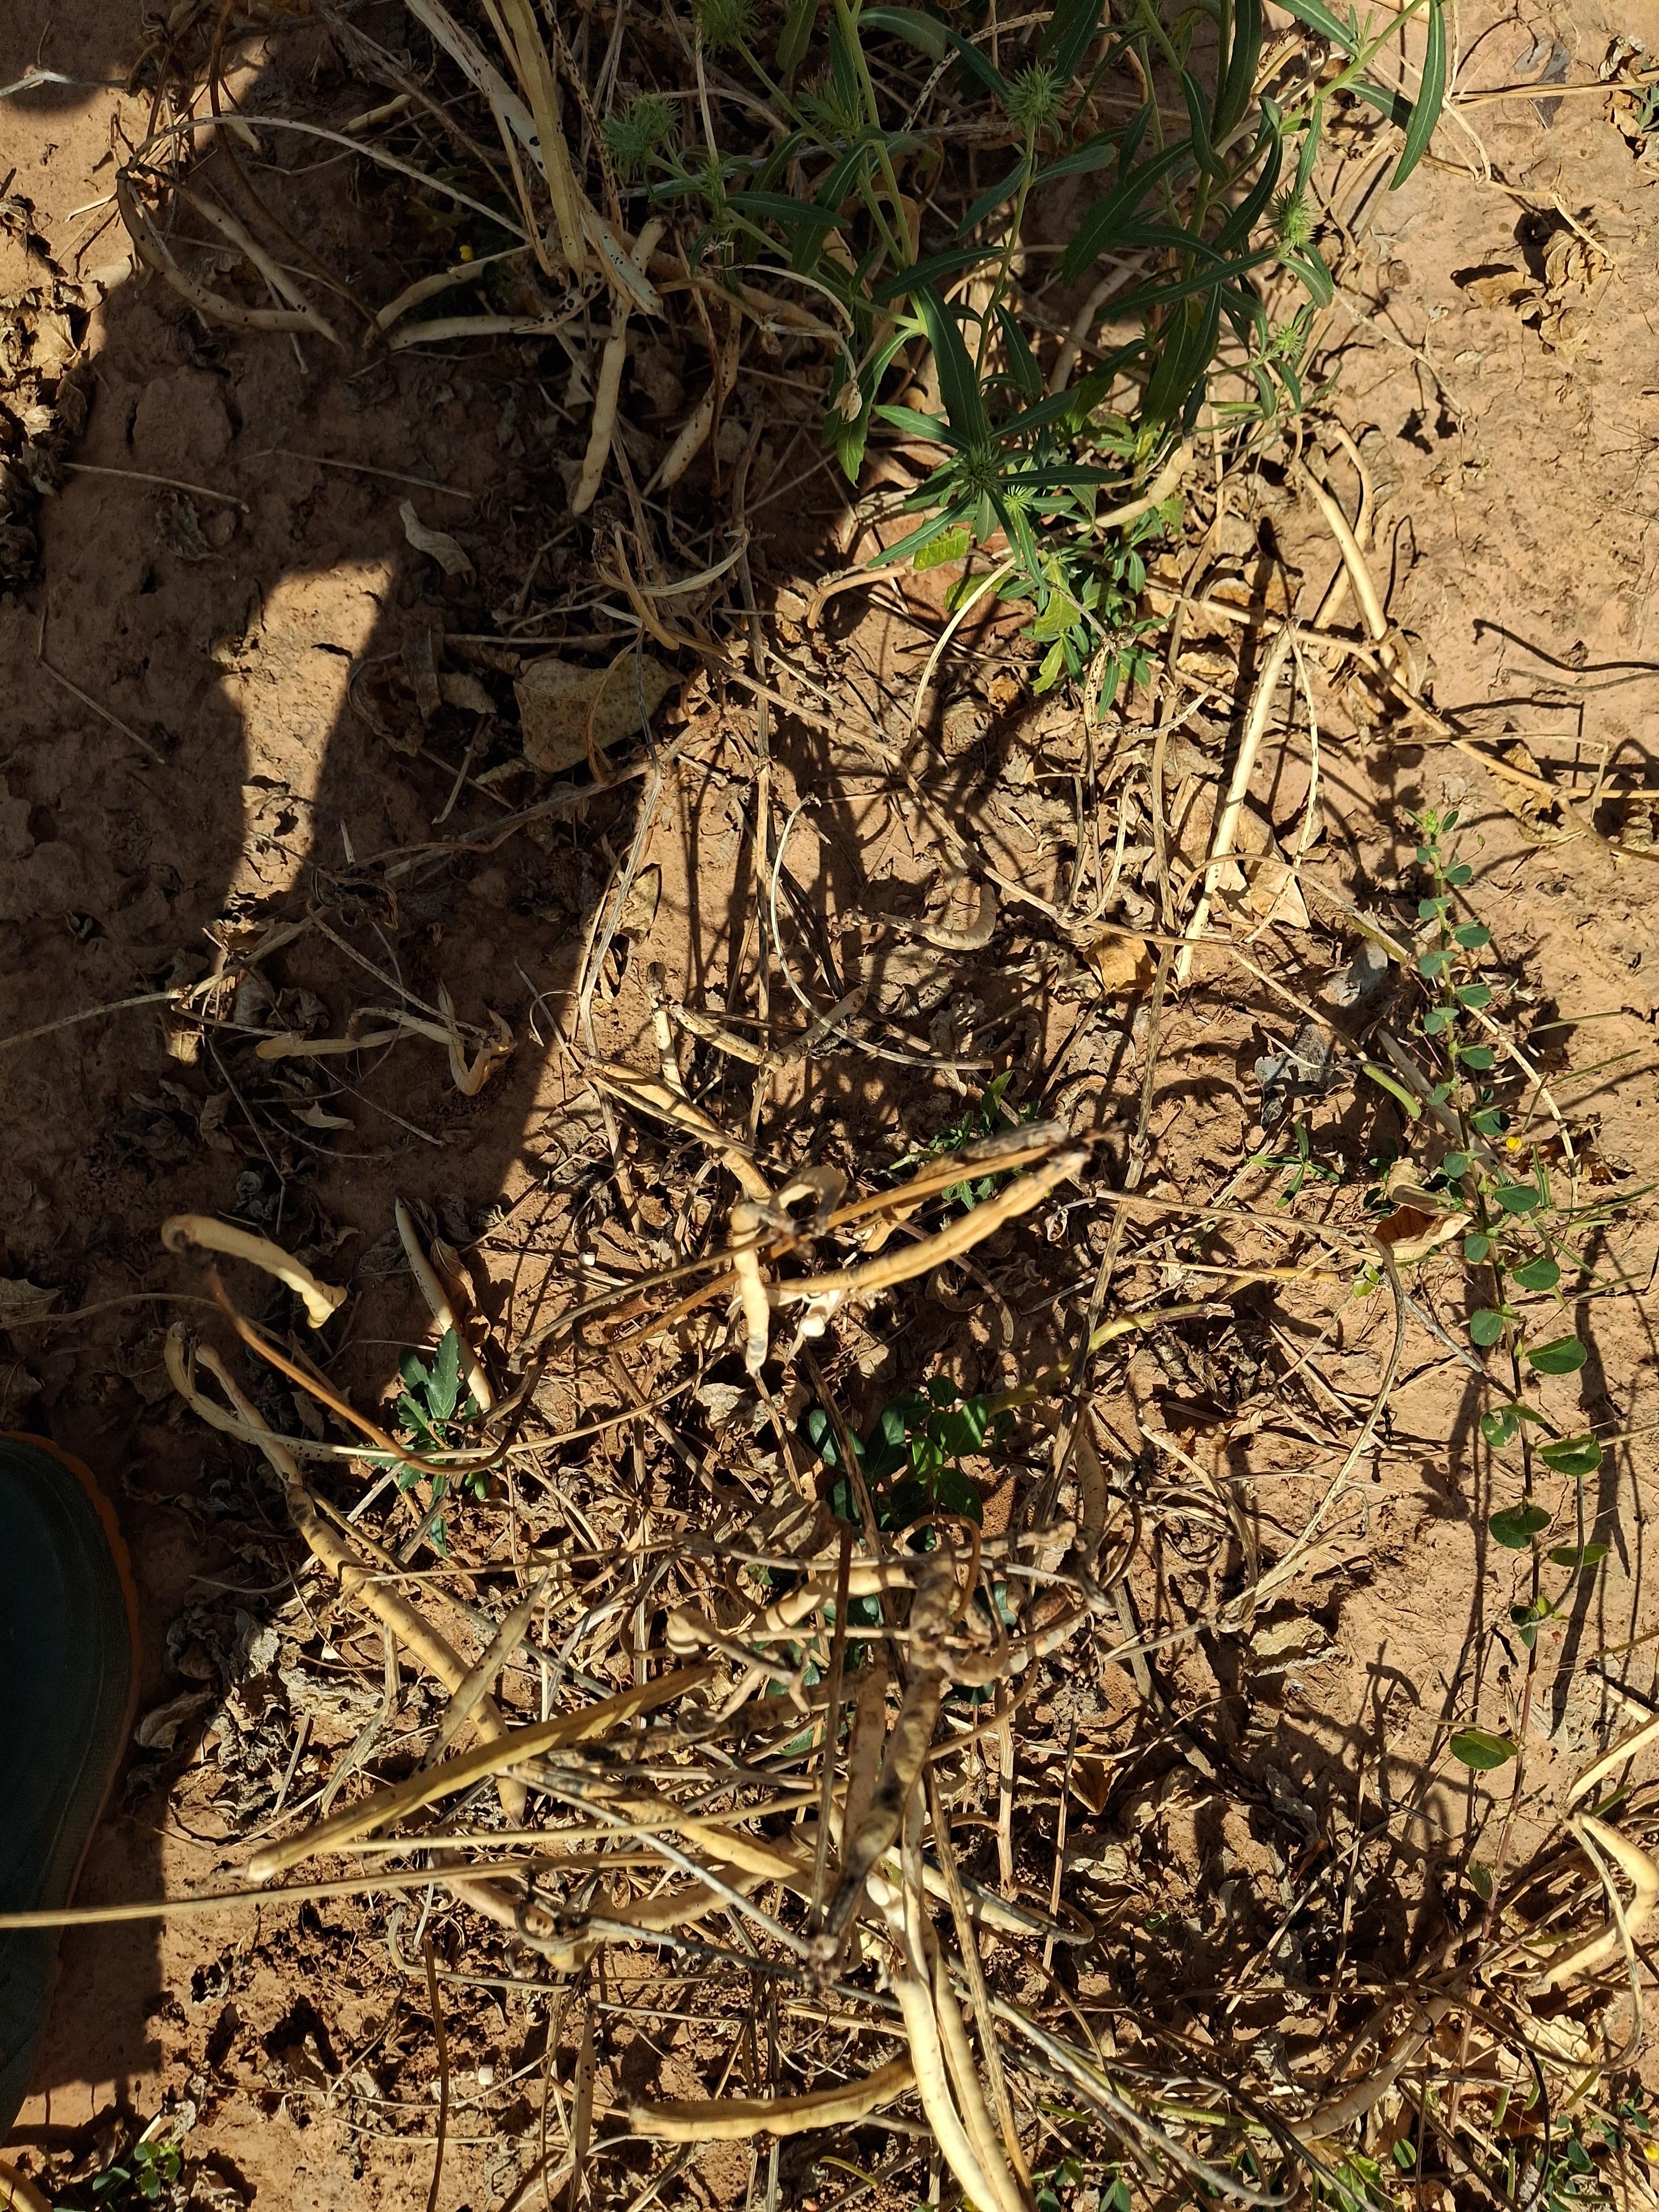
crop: cowpea
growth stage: maturity
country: Nigeria
